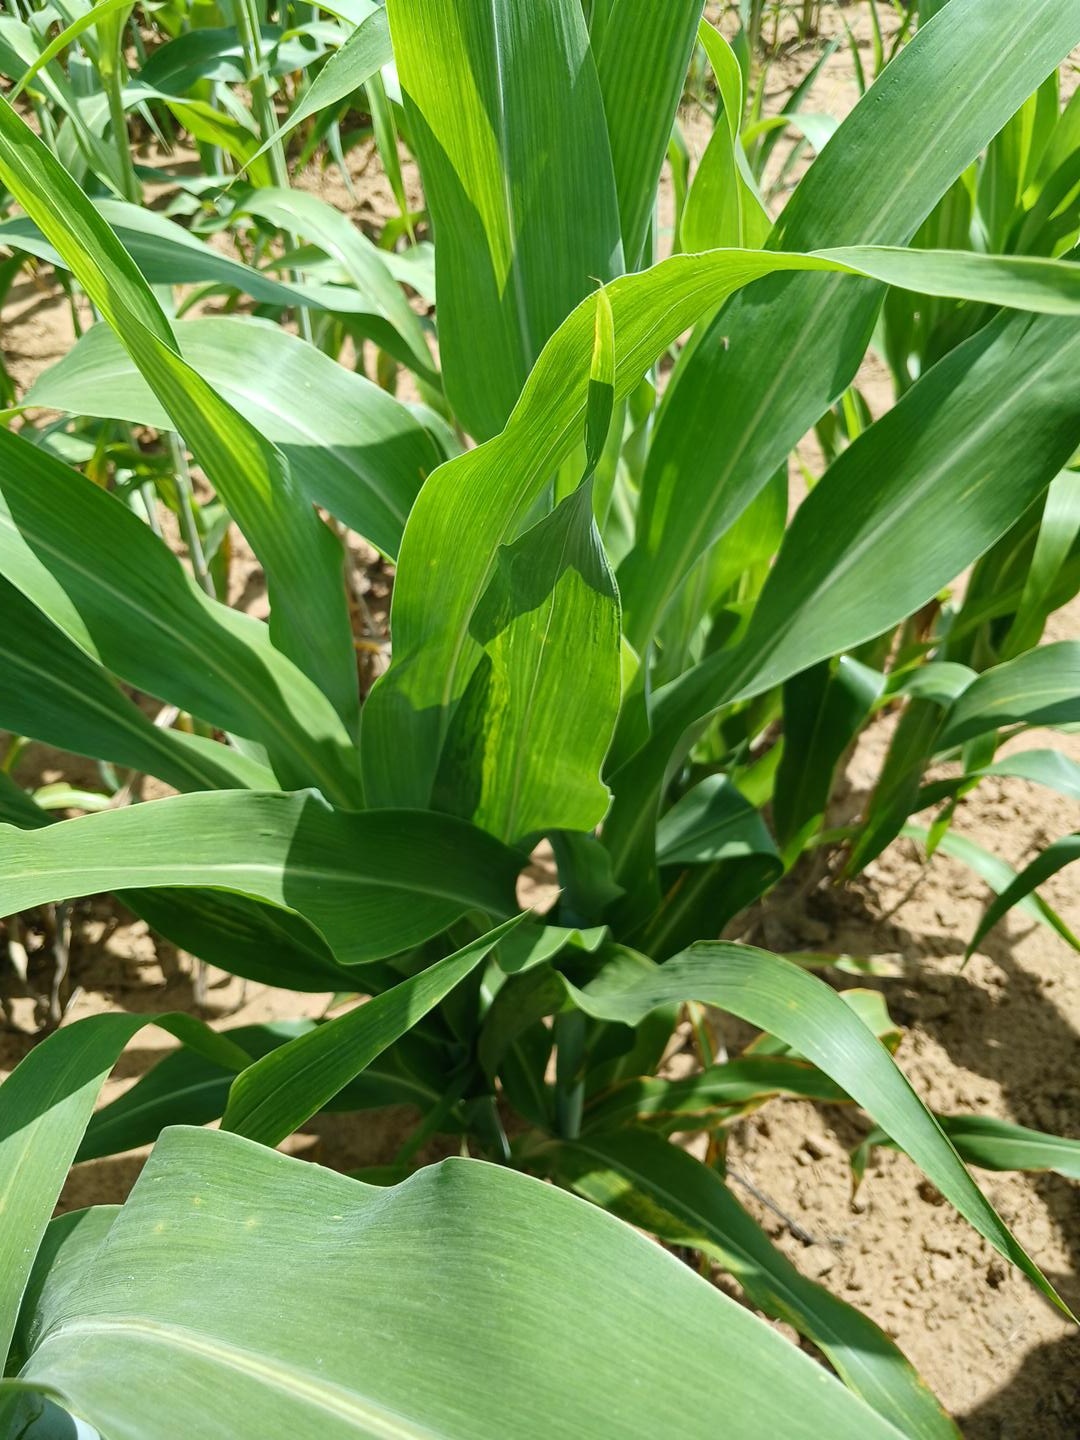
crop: sorghum
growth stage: vegetative
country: Senegal
